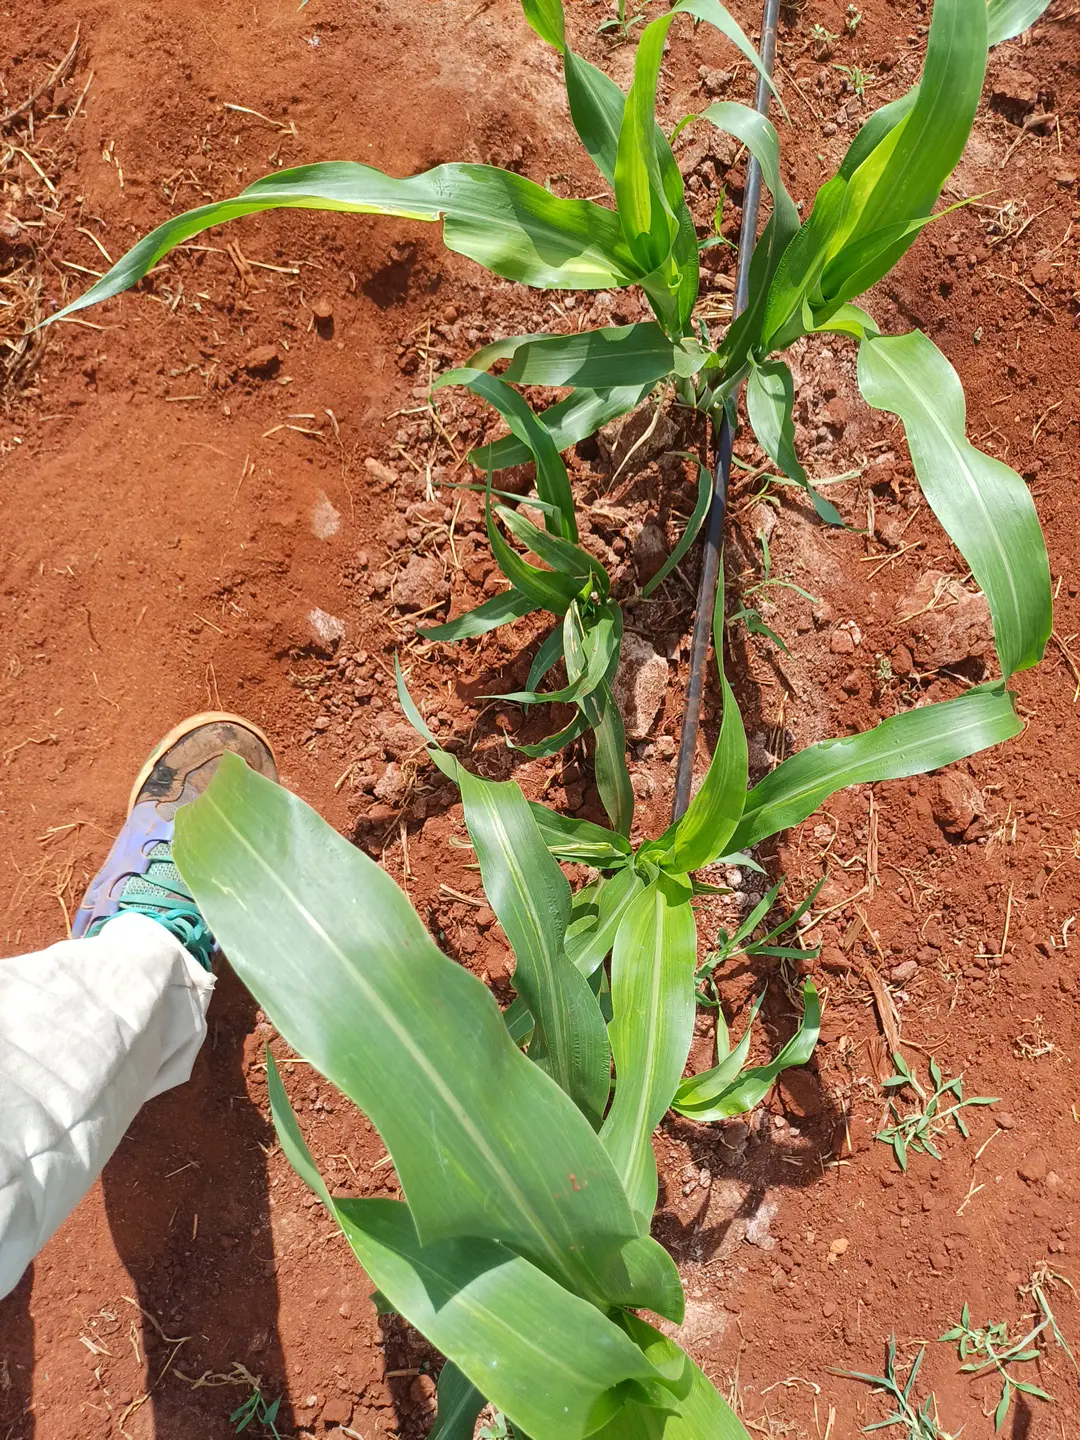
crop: sorghum
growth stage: elongation stem
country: Kenya
